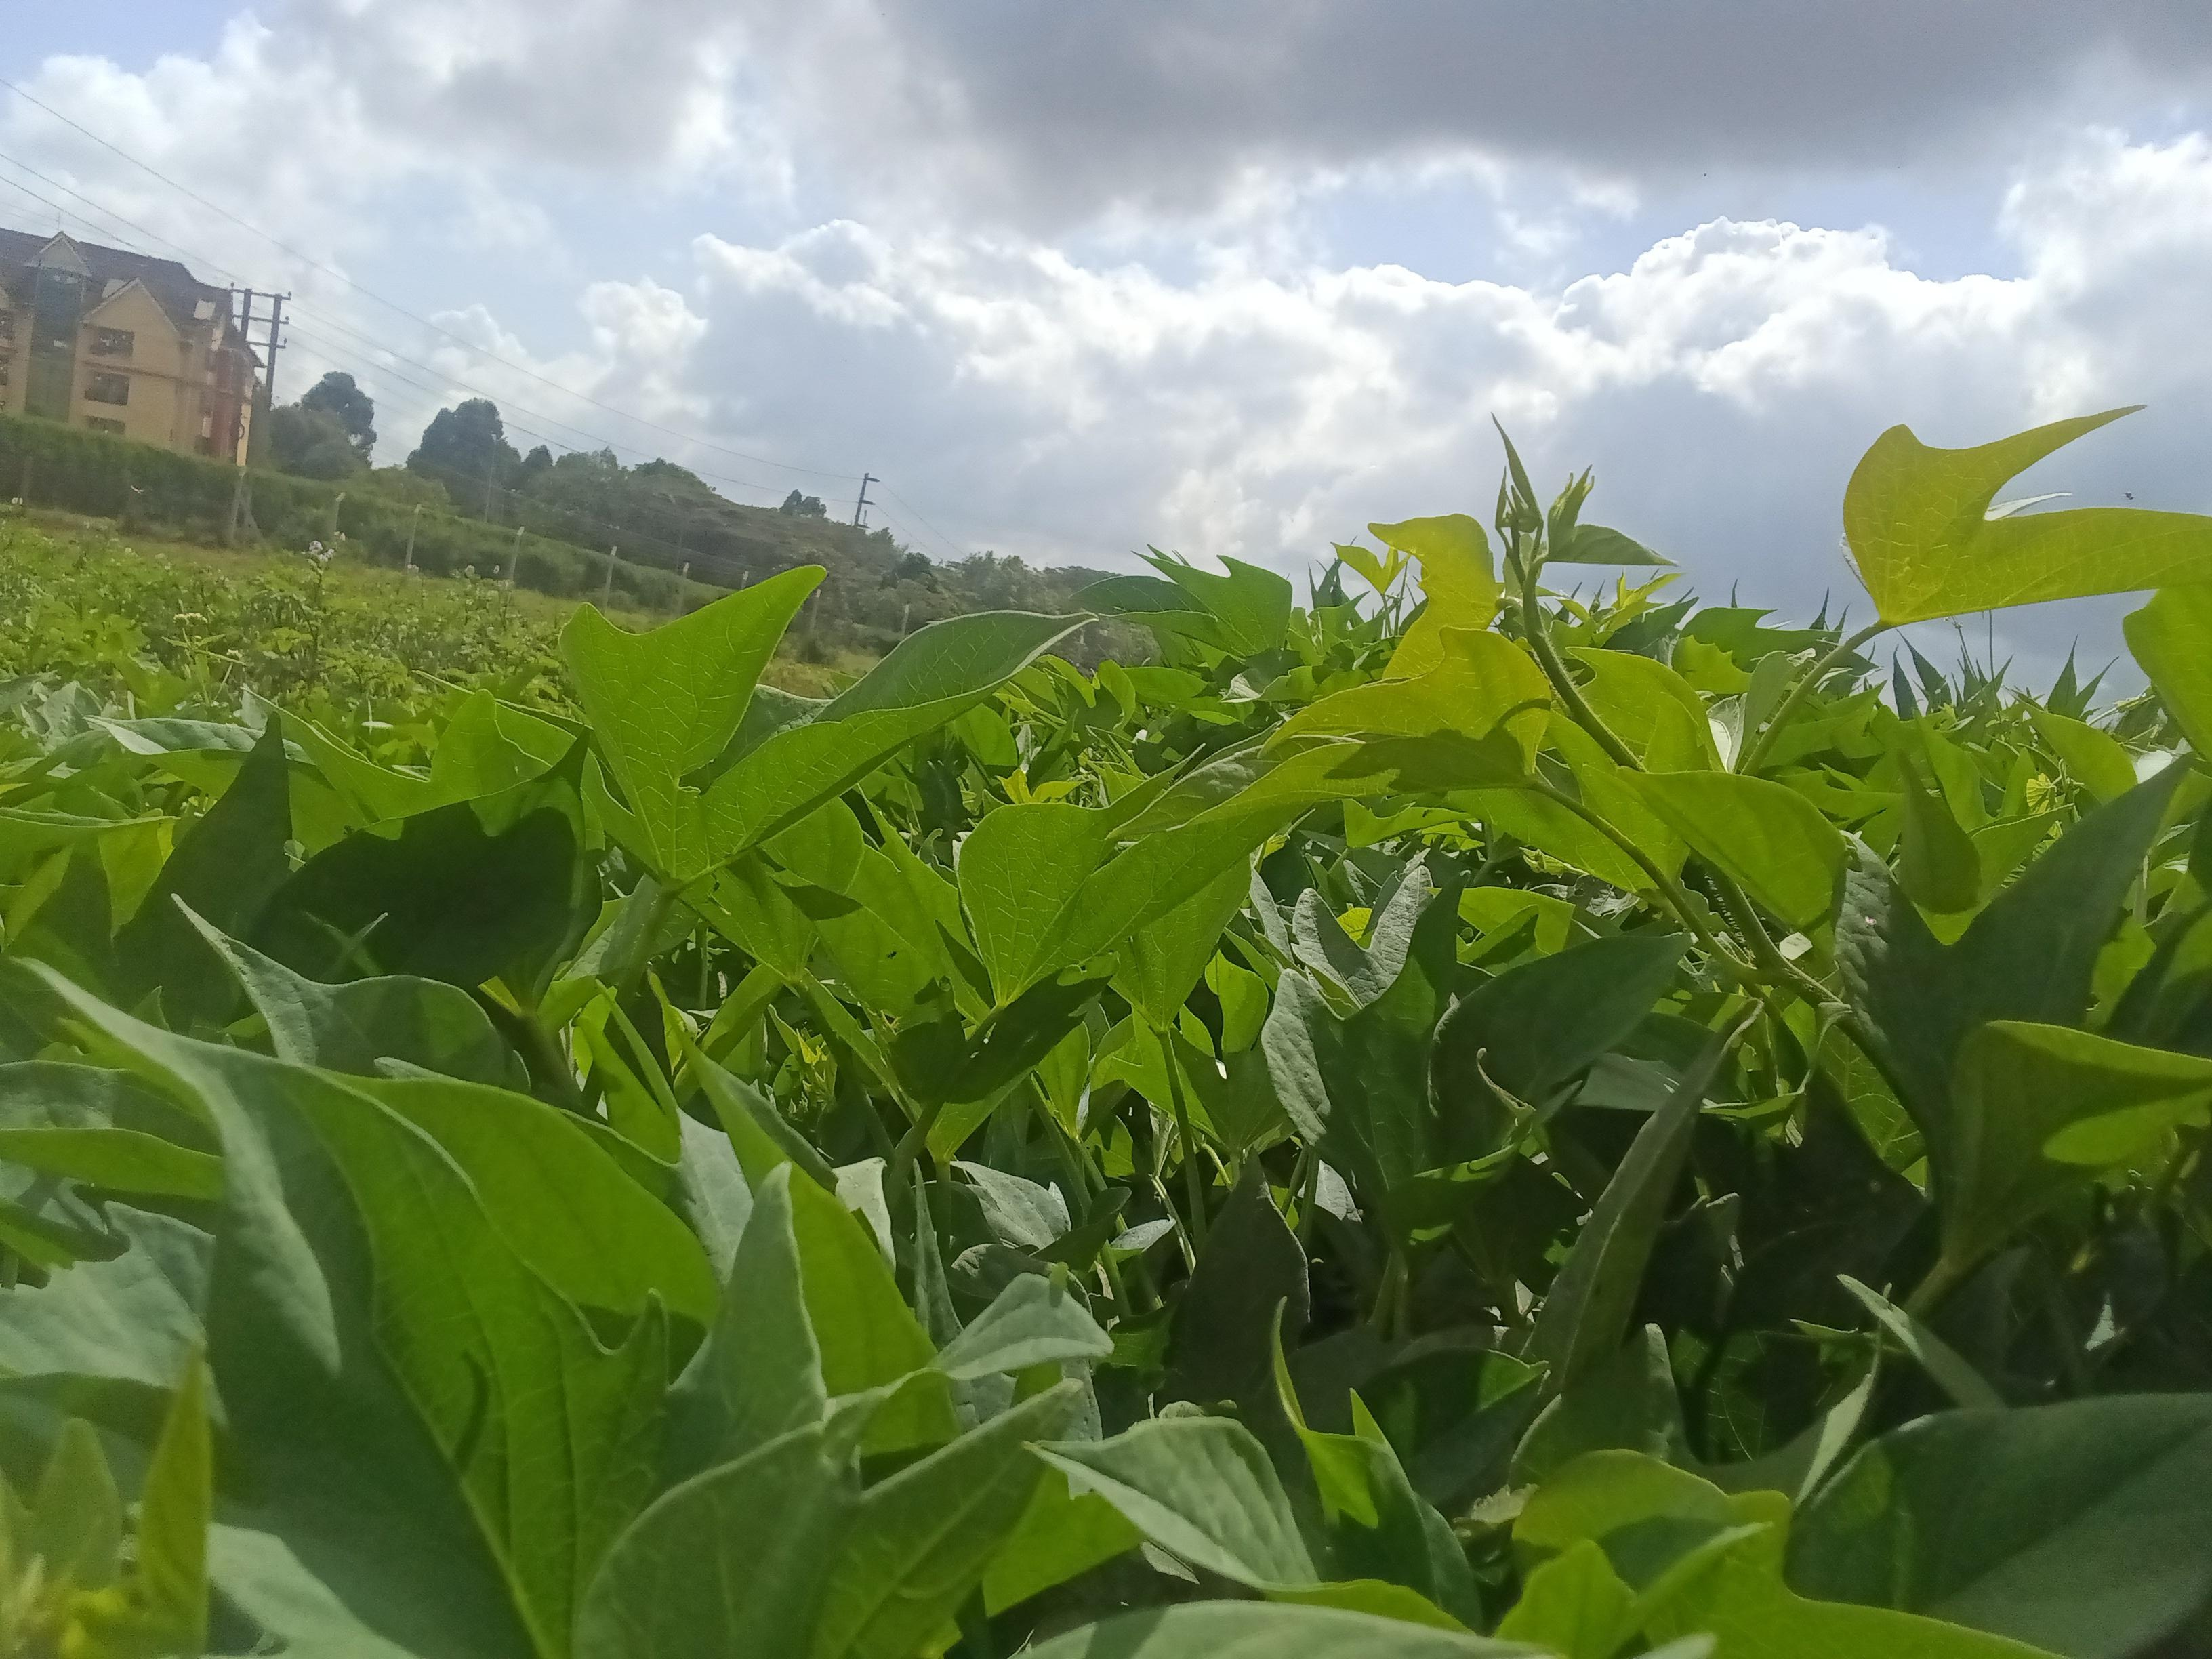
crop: sweet potato
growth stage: vegetative
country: Kenya
